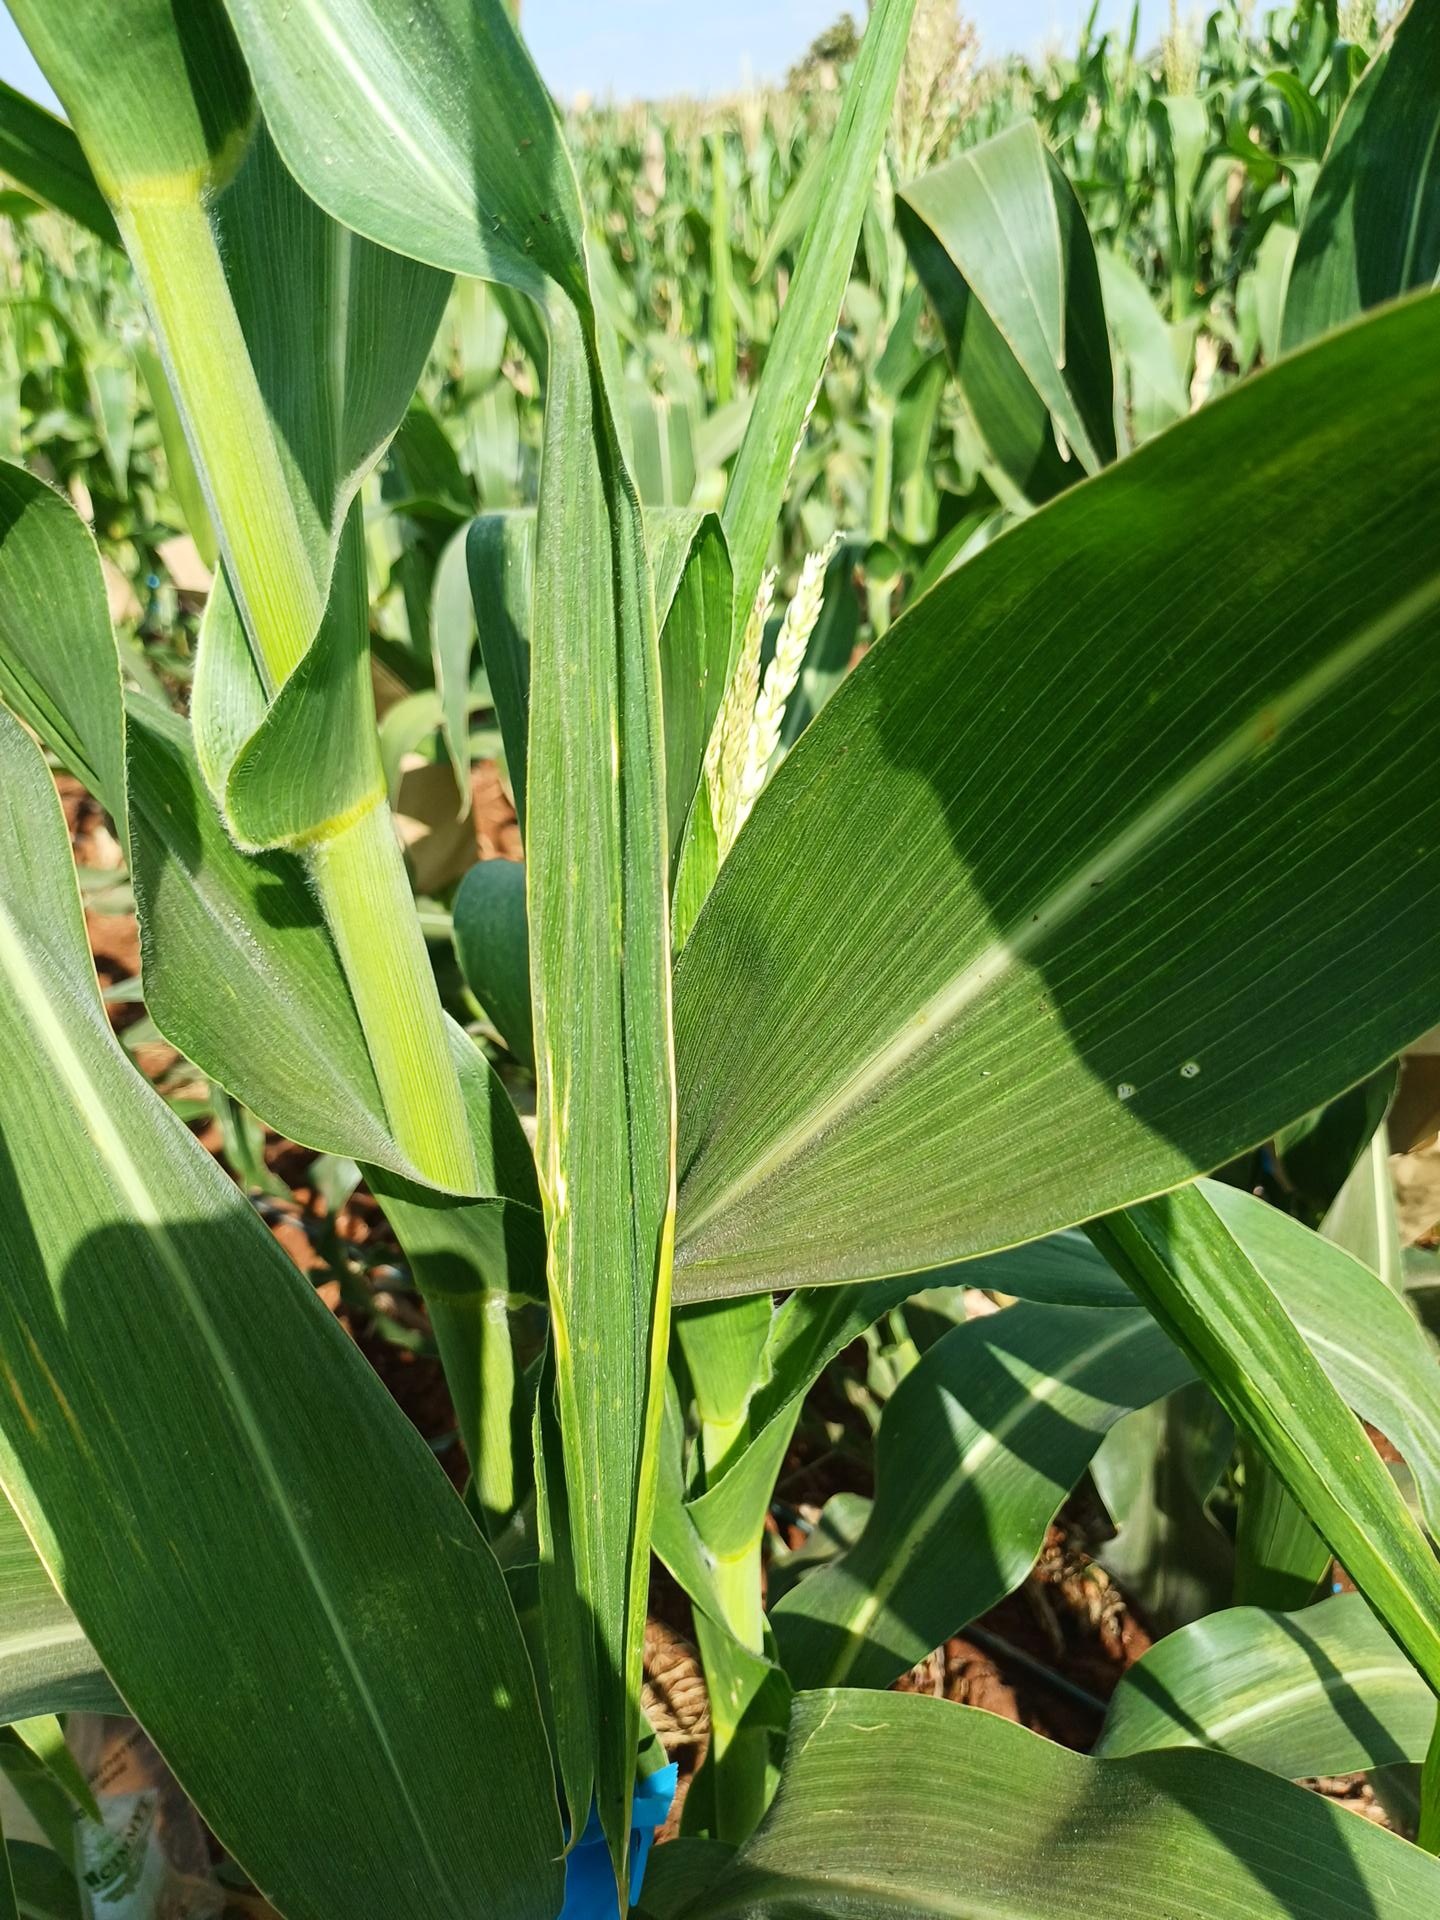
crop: maize
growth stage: flowering
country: Kenya
